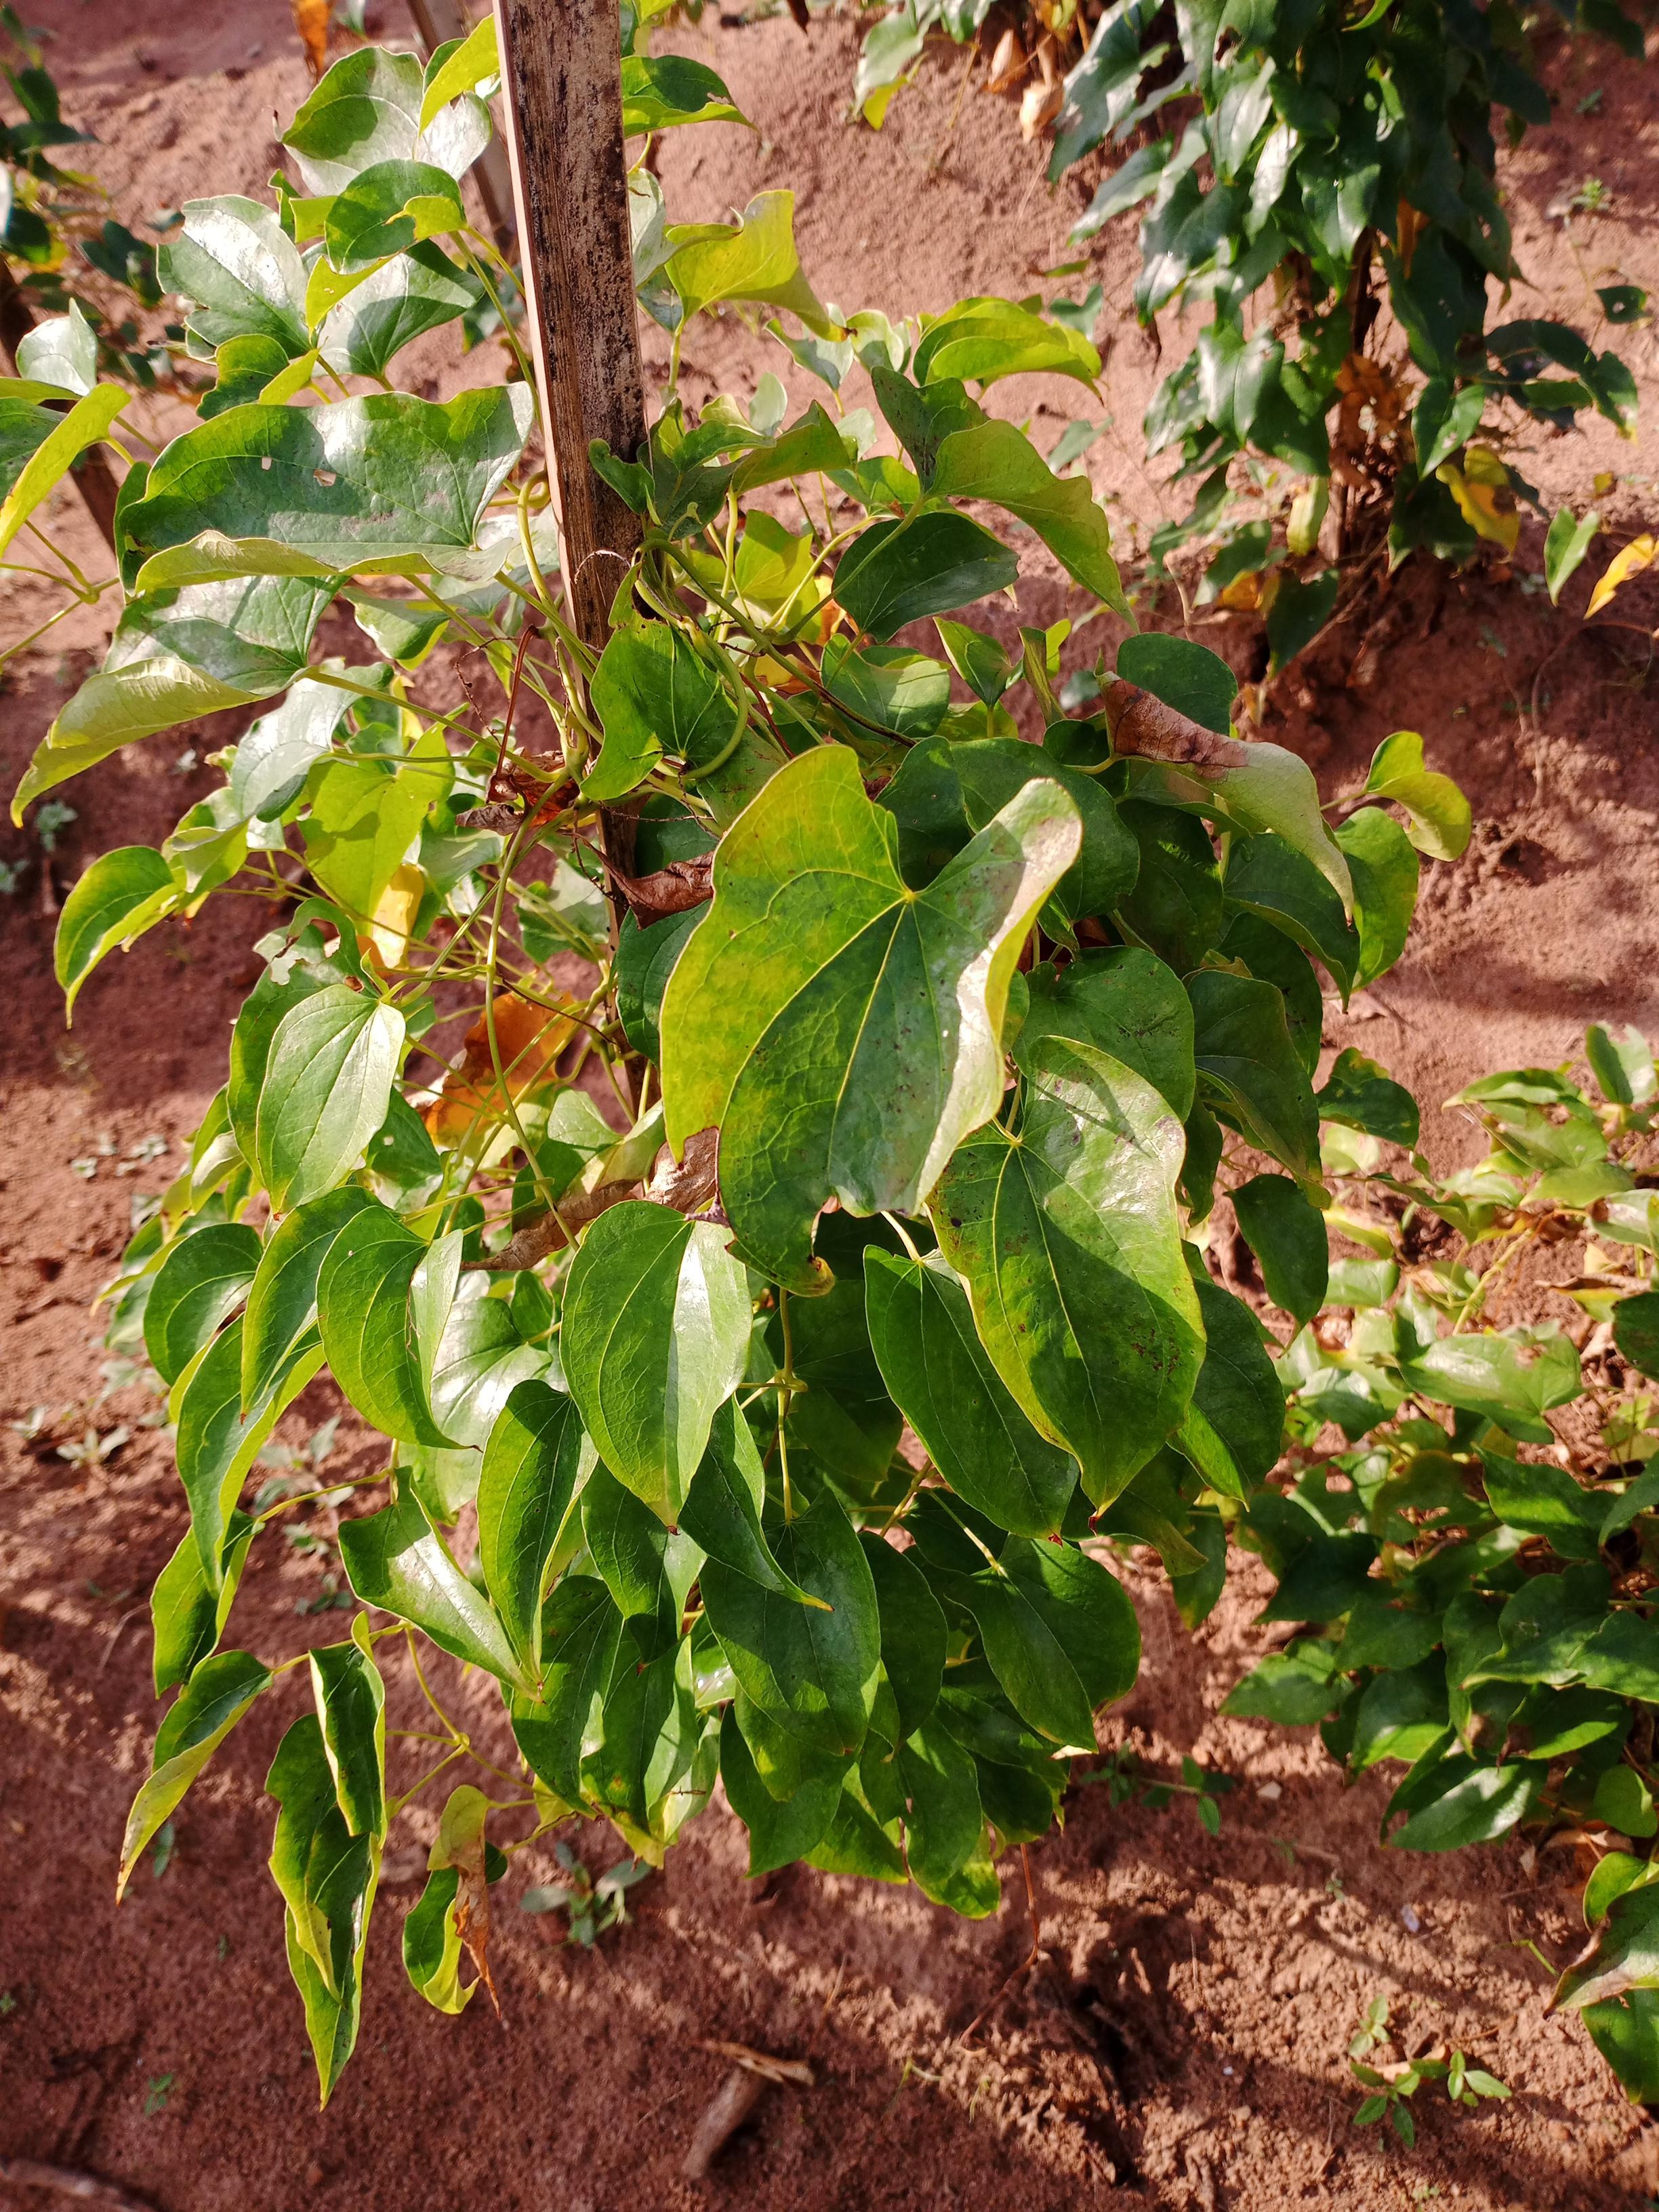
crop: yam
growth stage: vegetative
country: Nigeria
